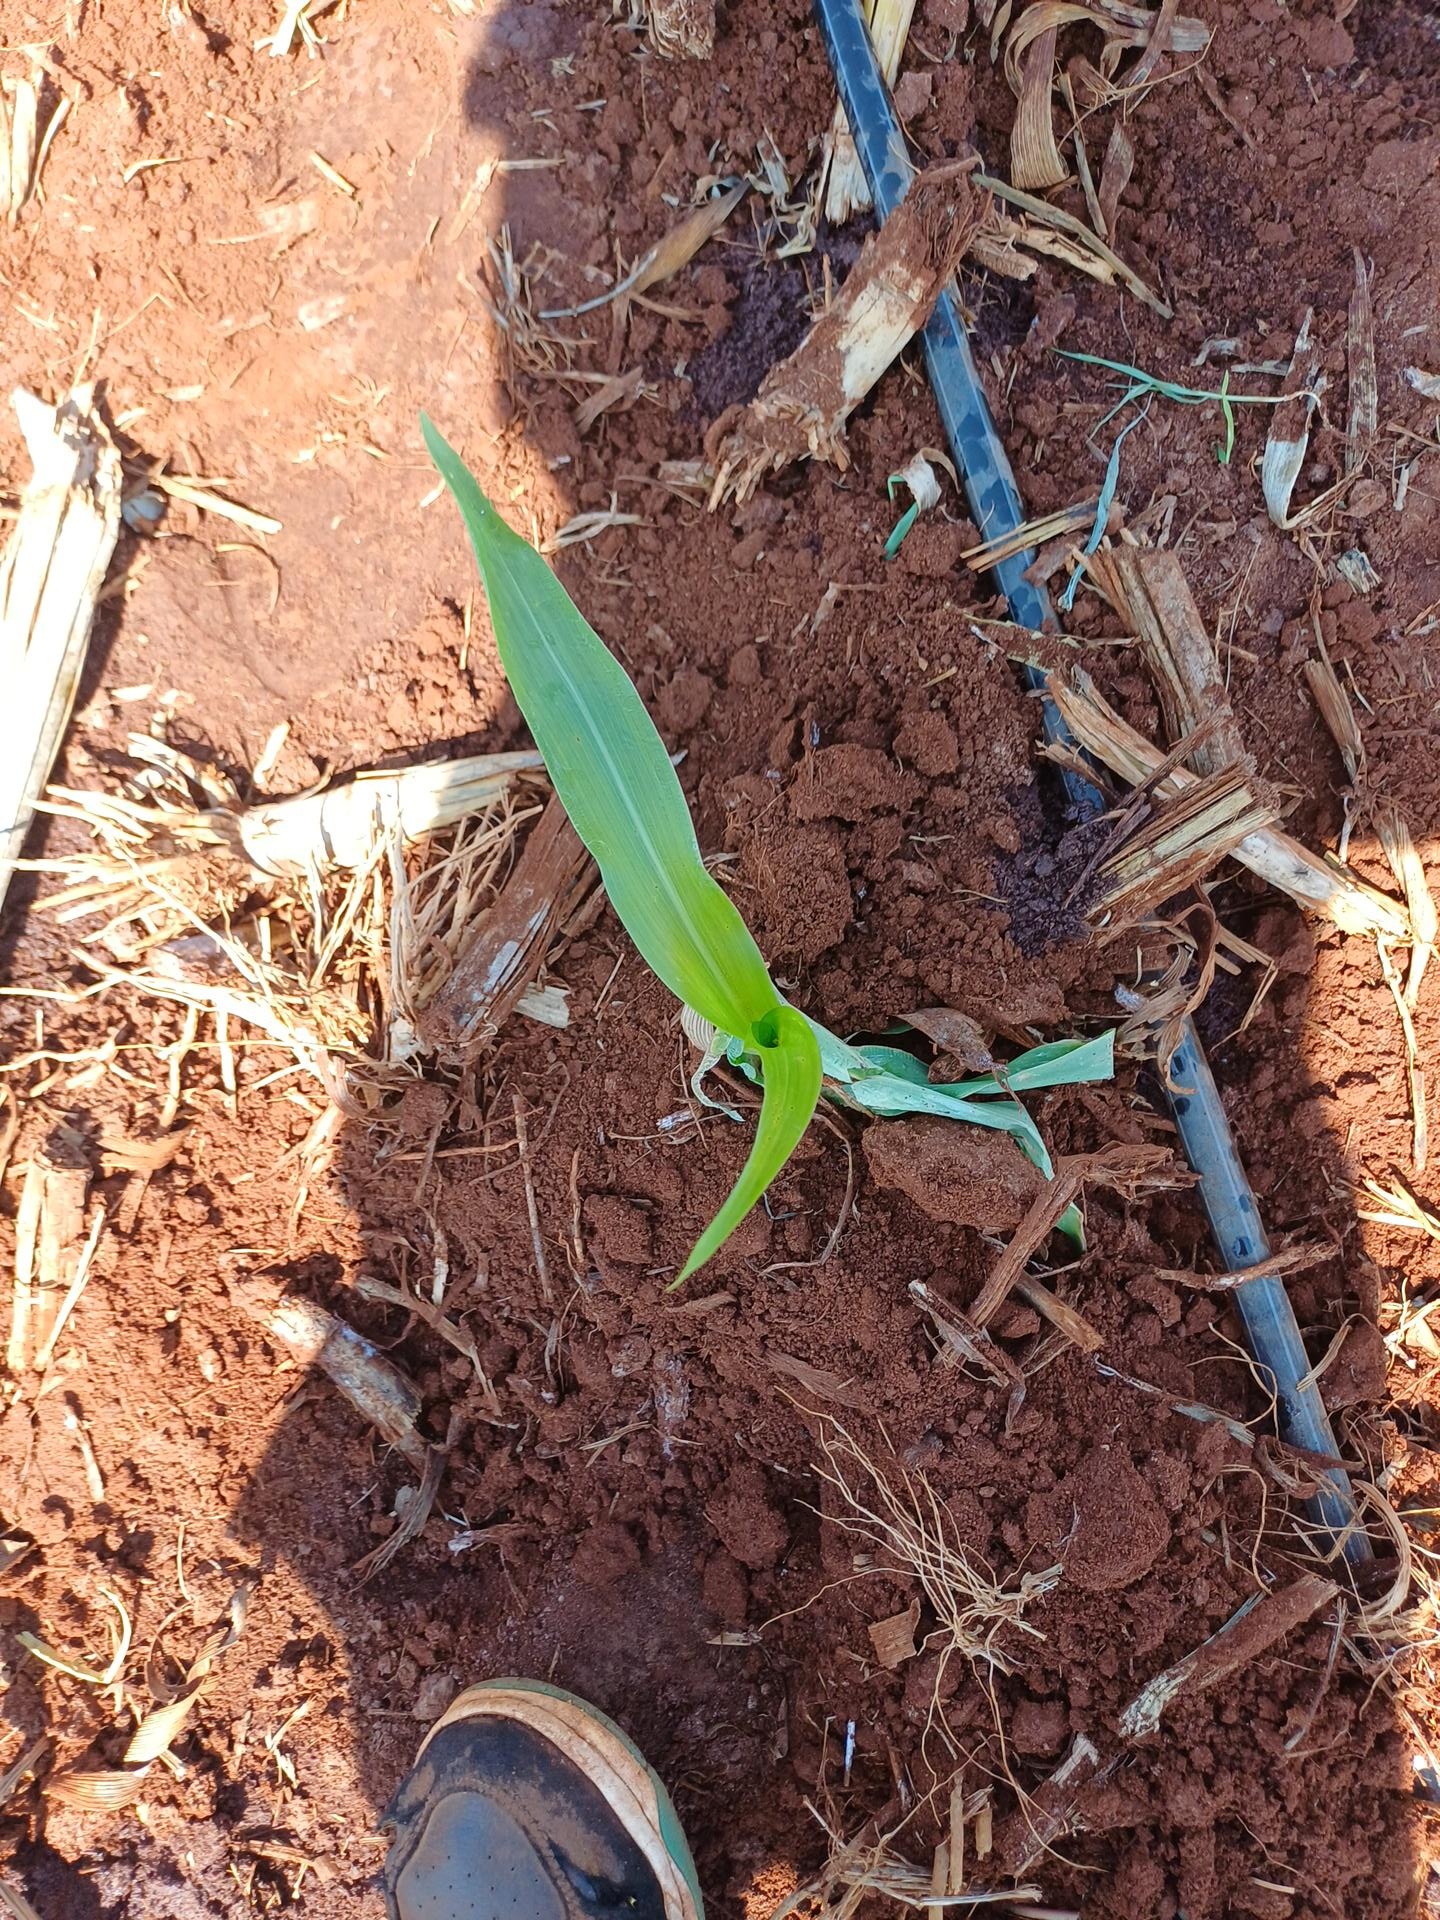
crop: sorghum
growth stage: vegetative
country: Kenya
